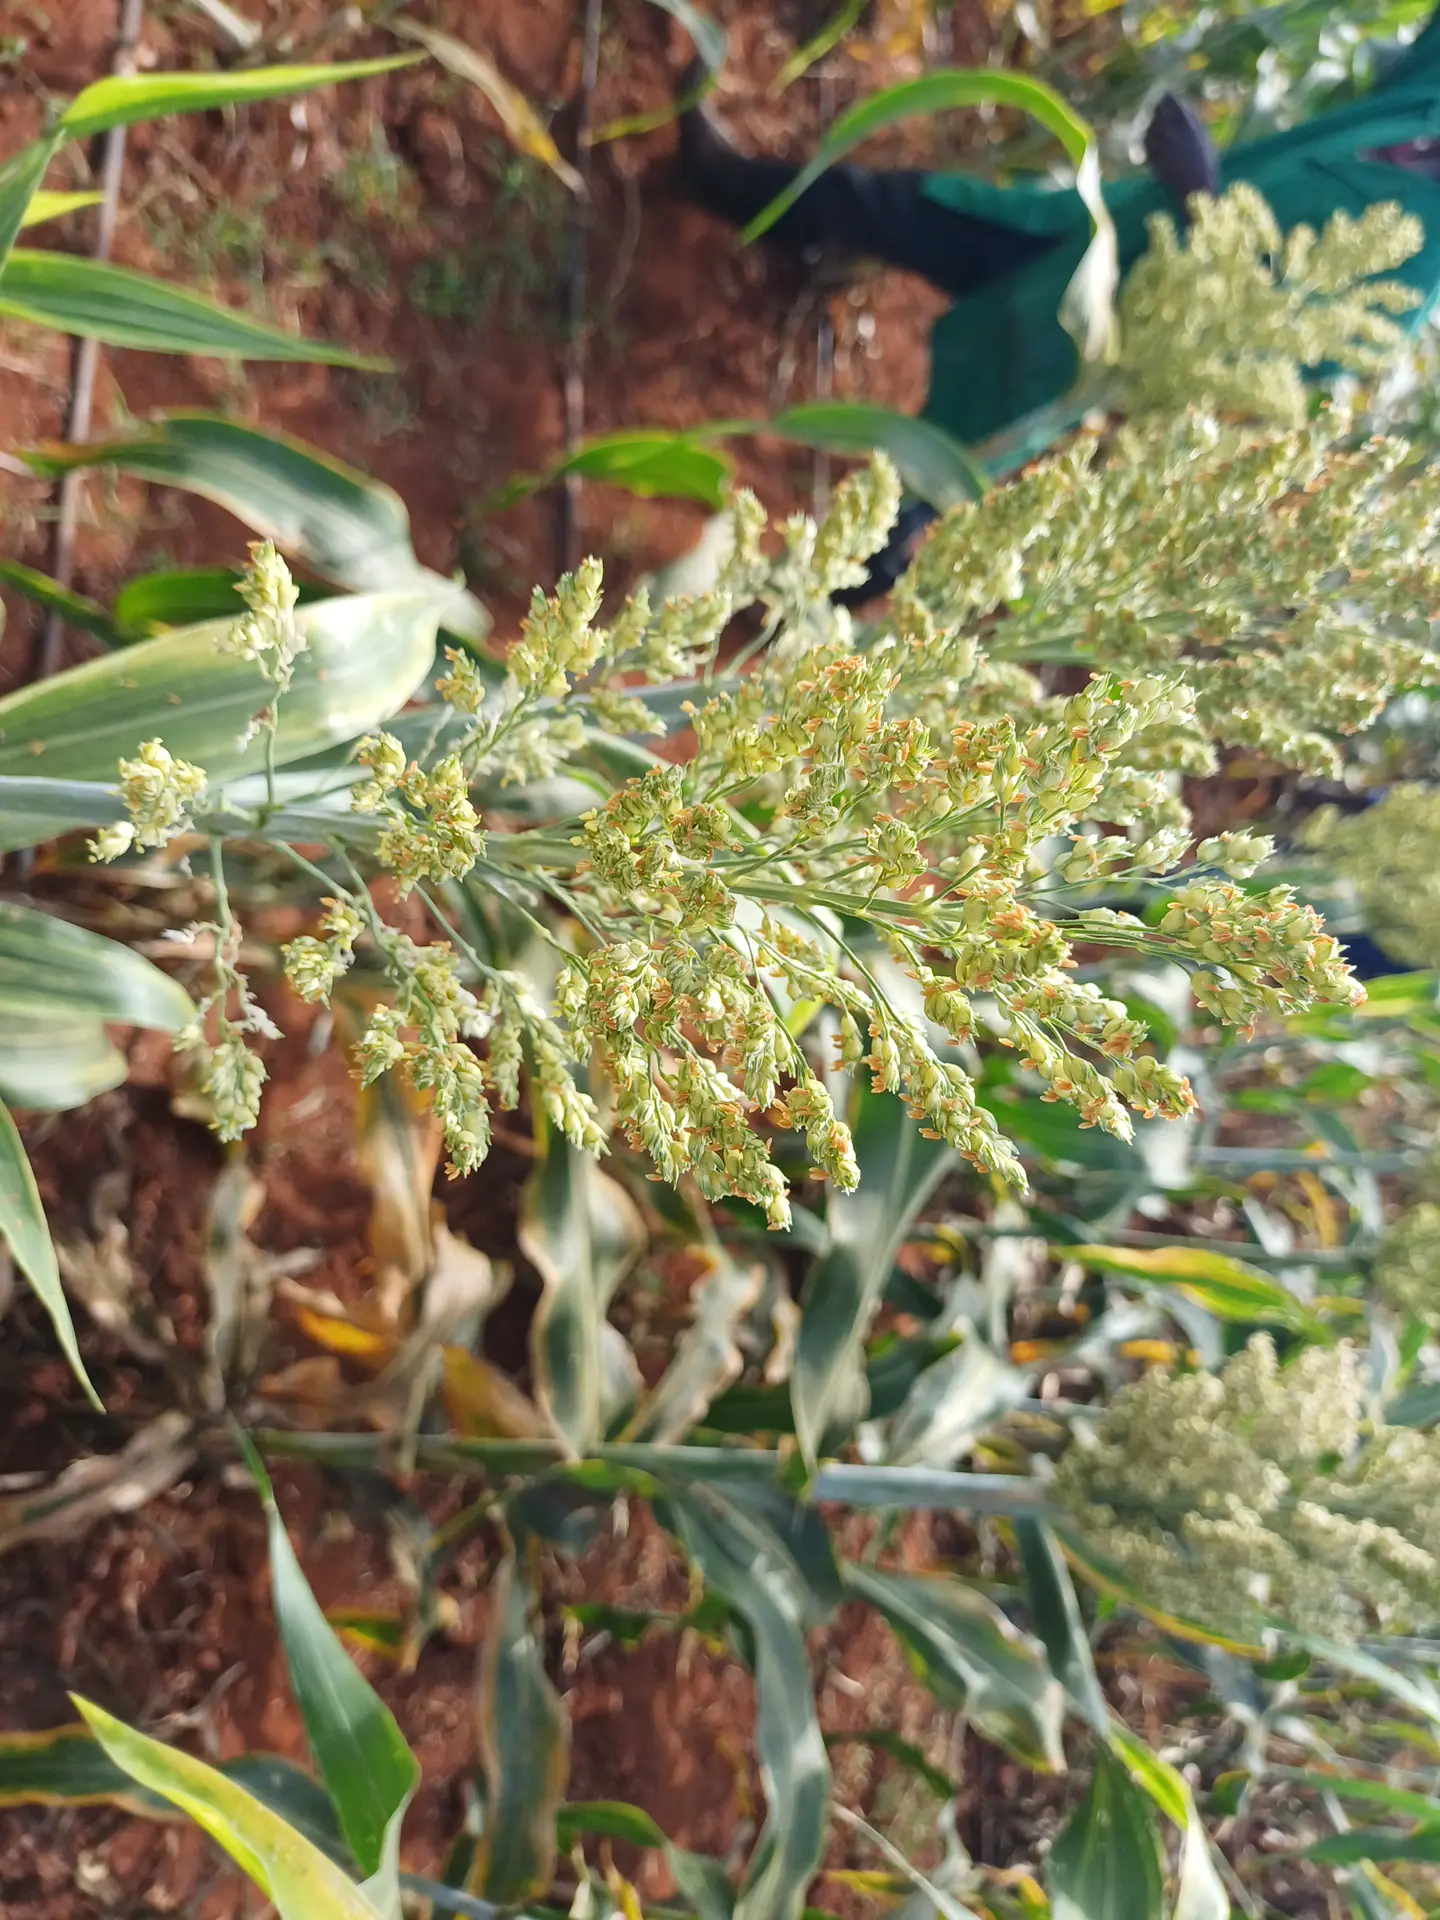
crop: sorghum
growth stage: filling grain
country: Kenya
